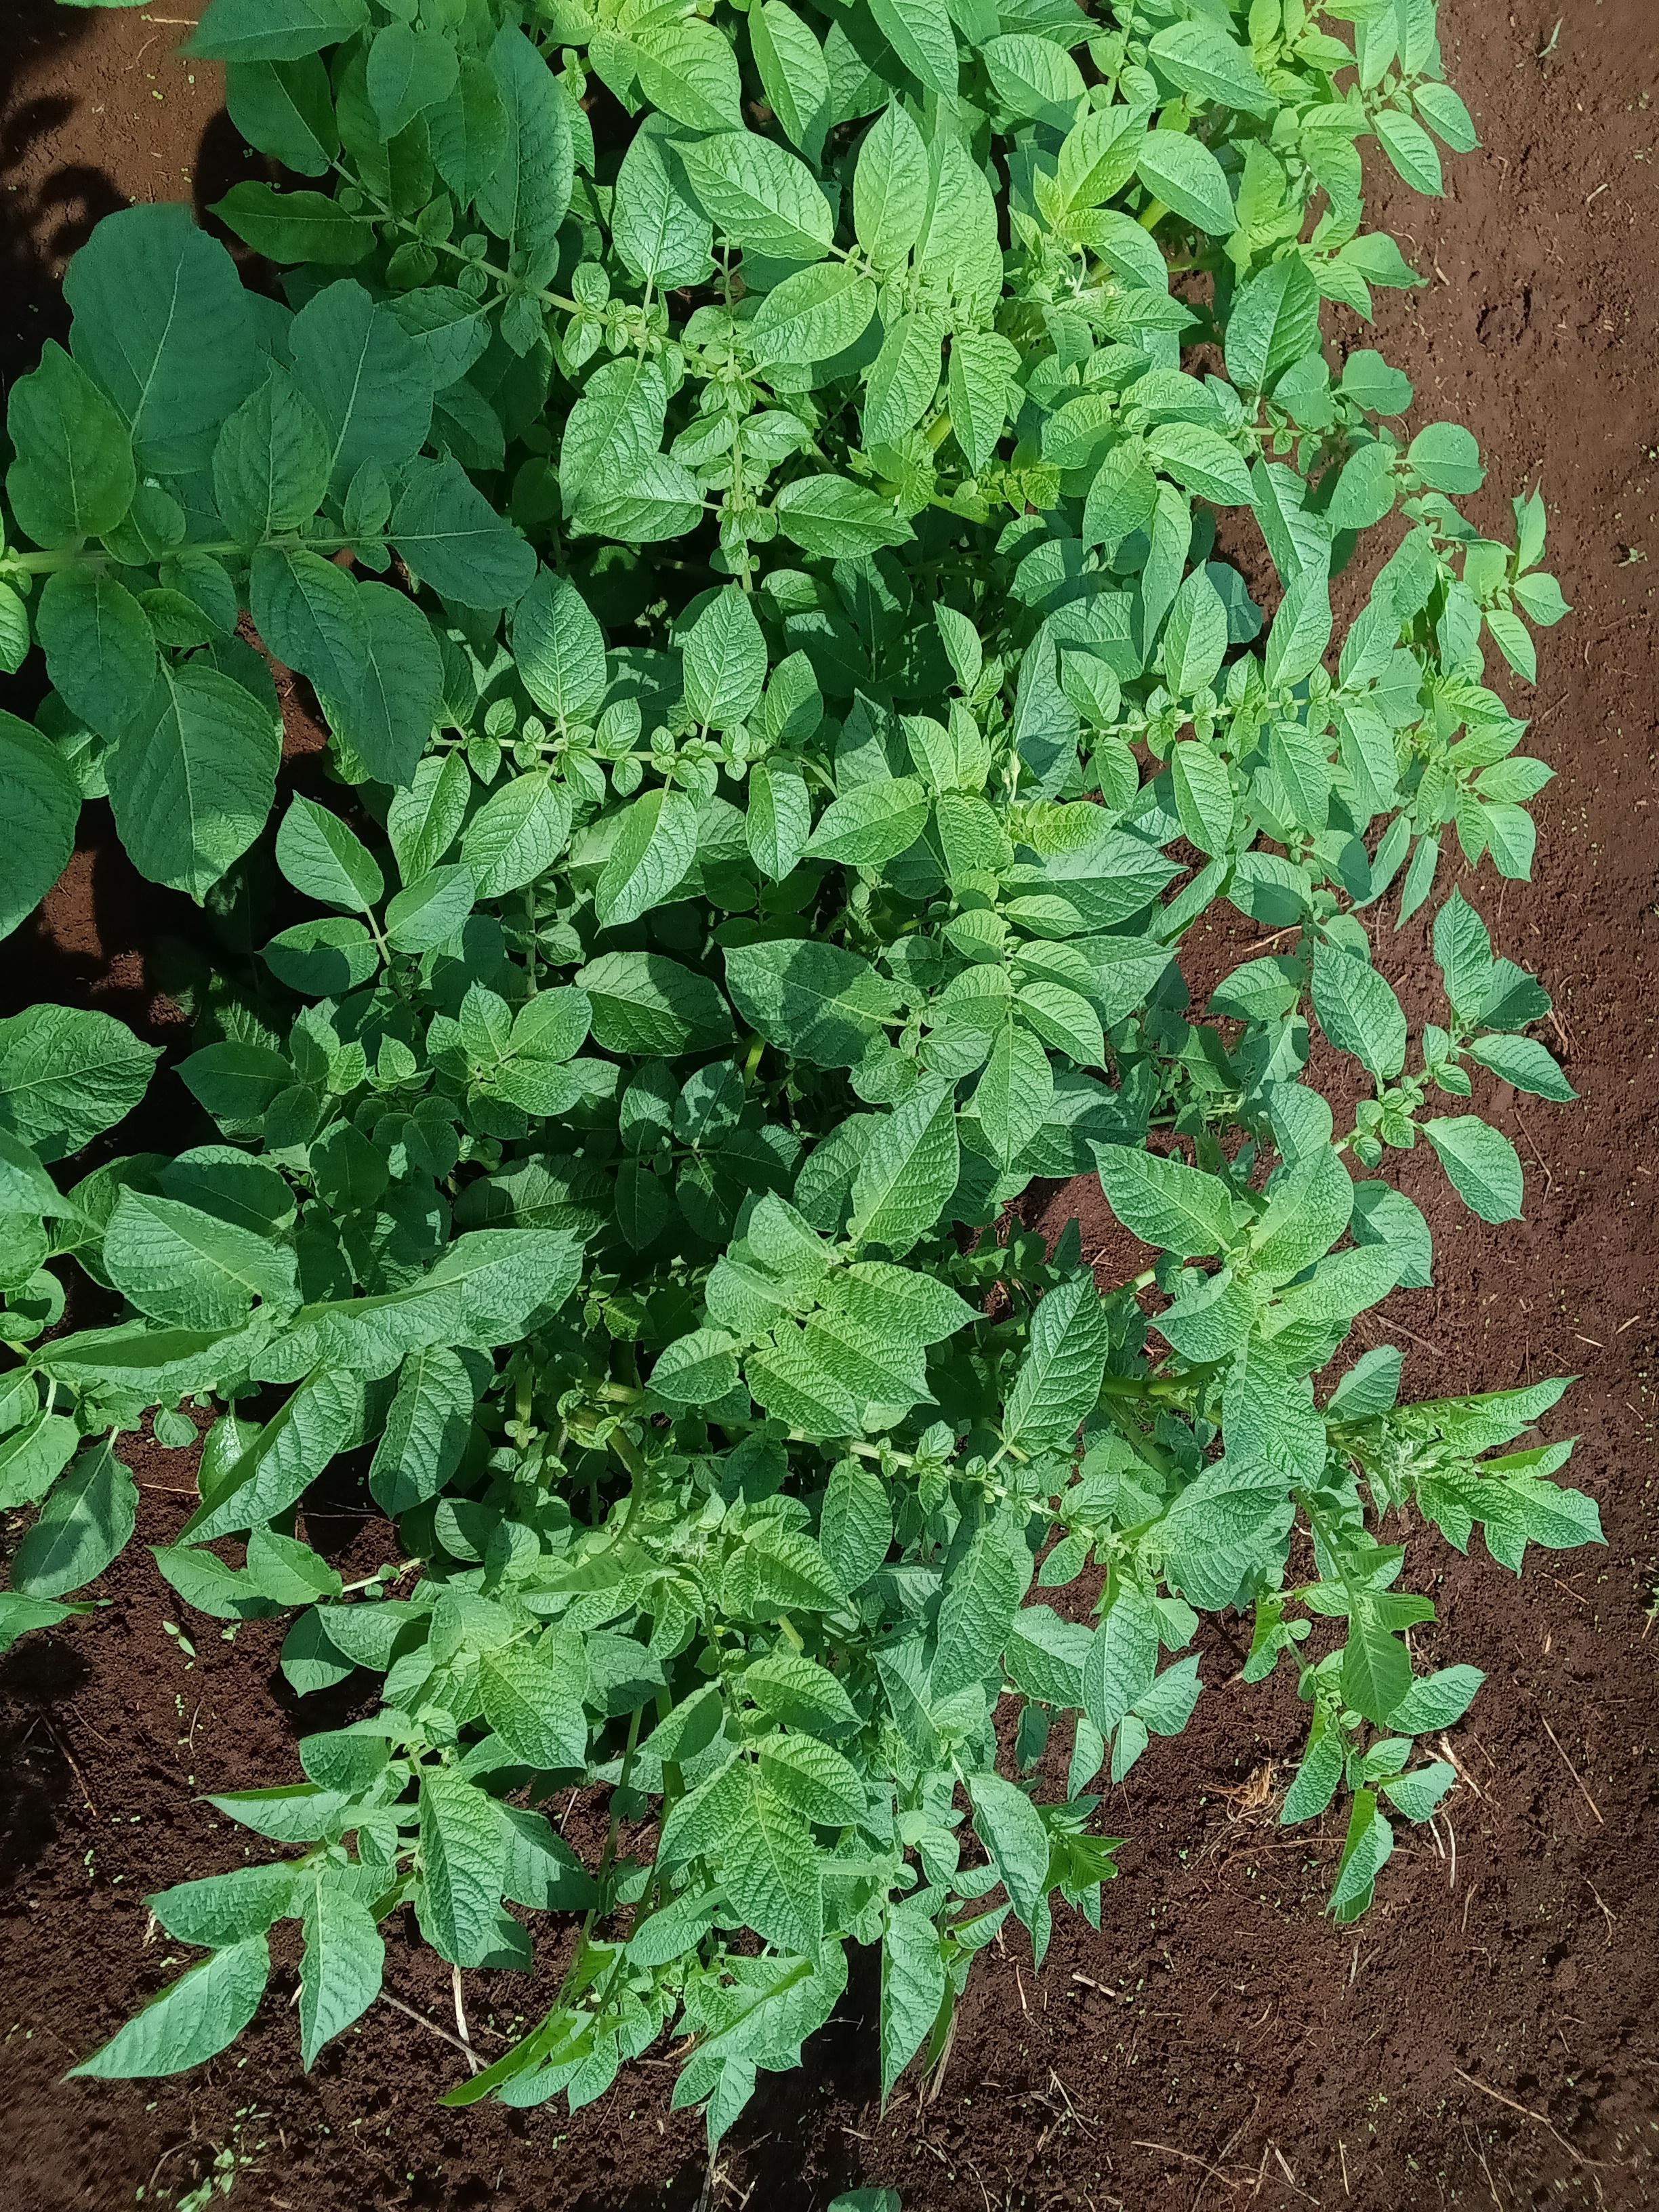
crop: potato
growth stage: vegetative
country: Kenya
